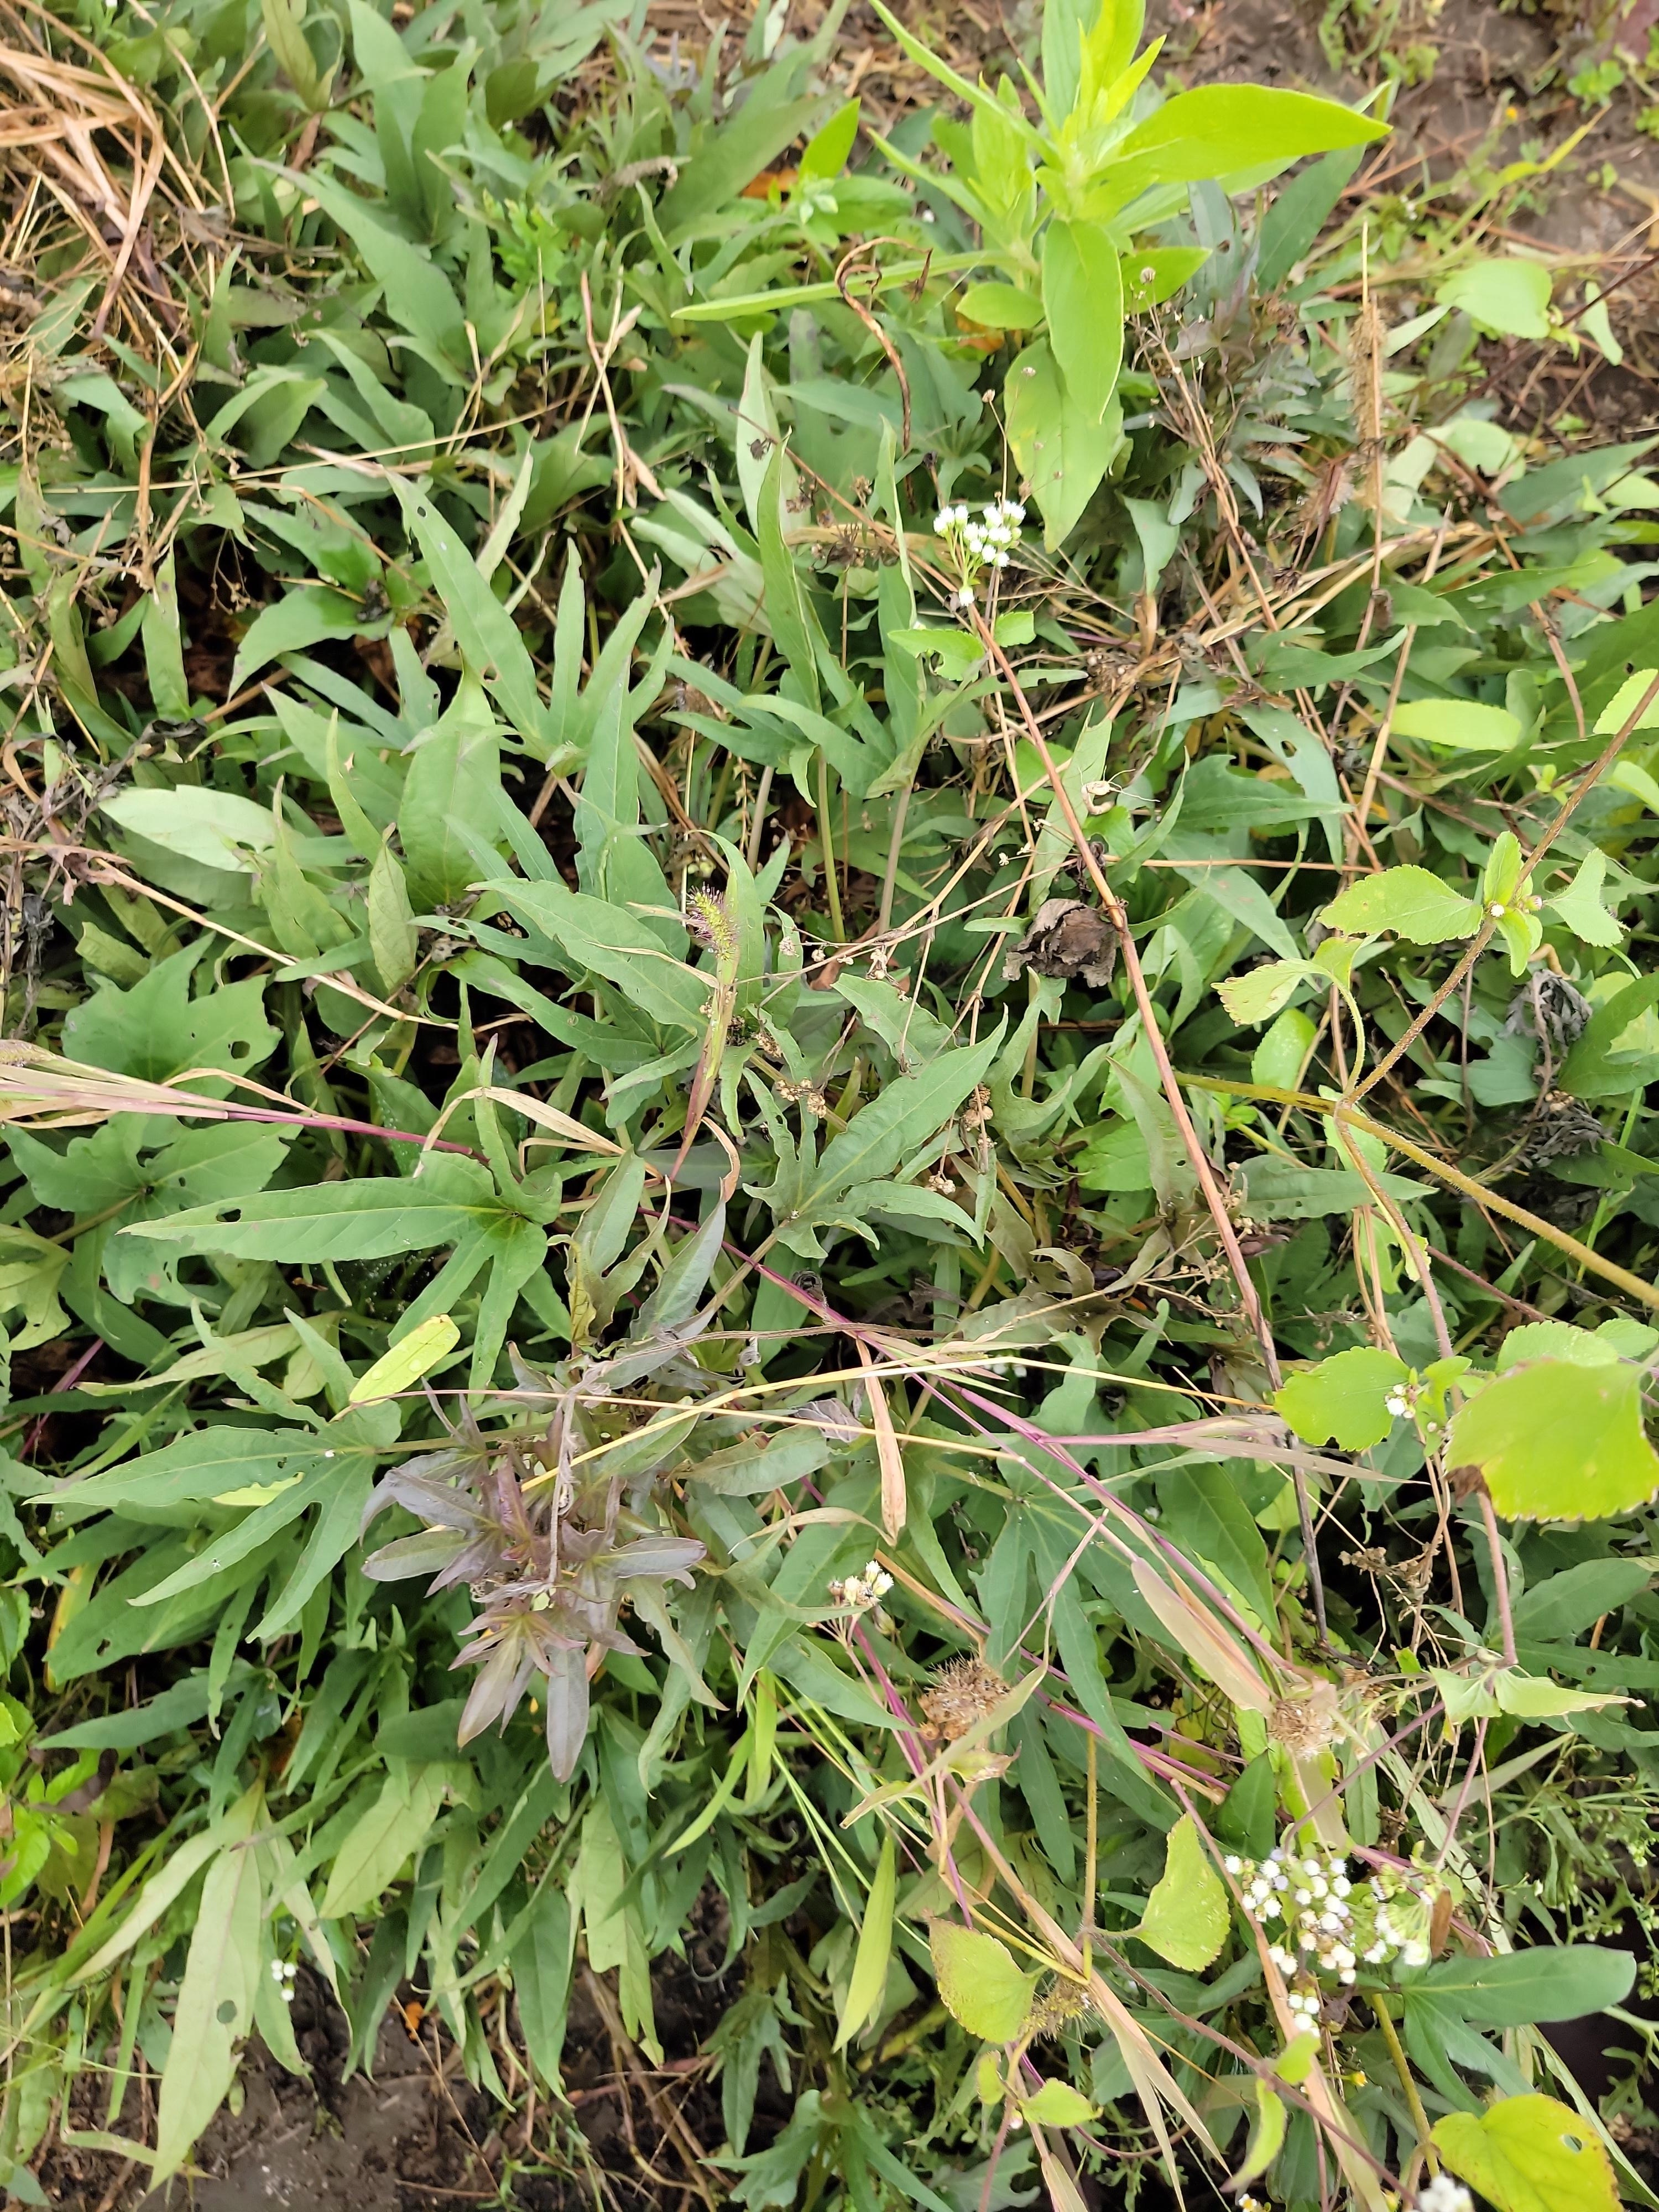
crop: sweet potato
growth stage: harvest maturity
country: Tanzania
